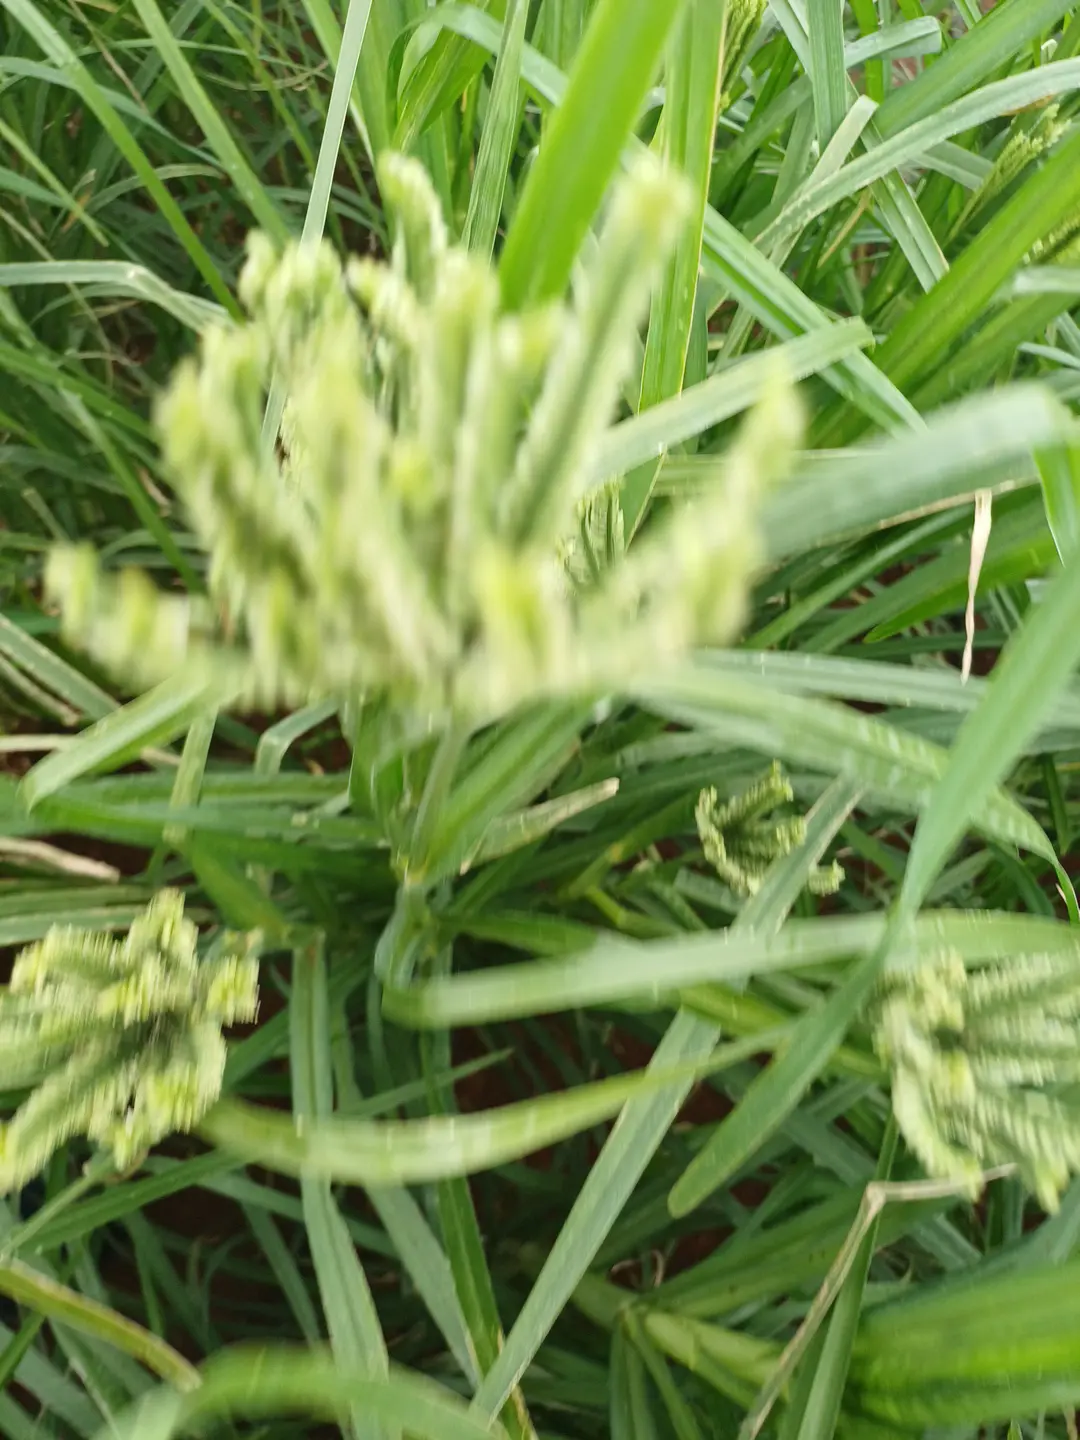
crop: finger millet
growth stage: flowering
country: Kenya
